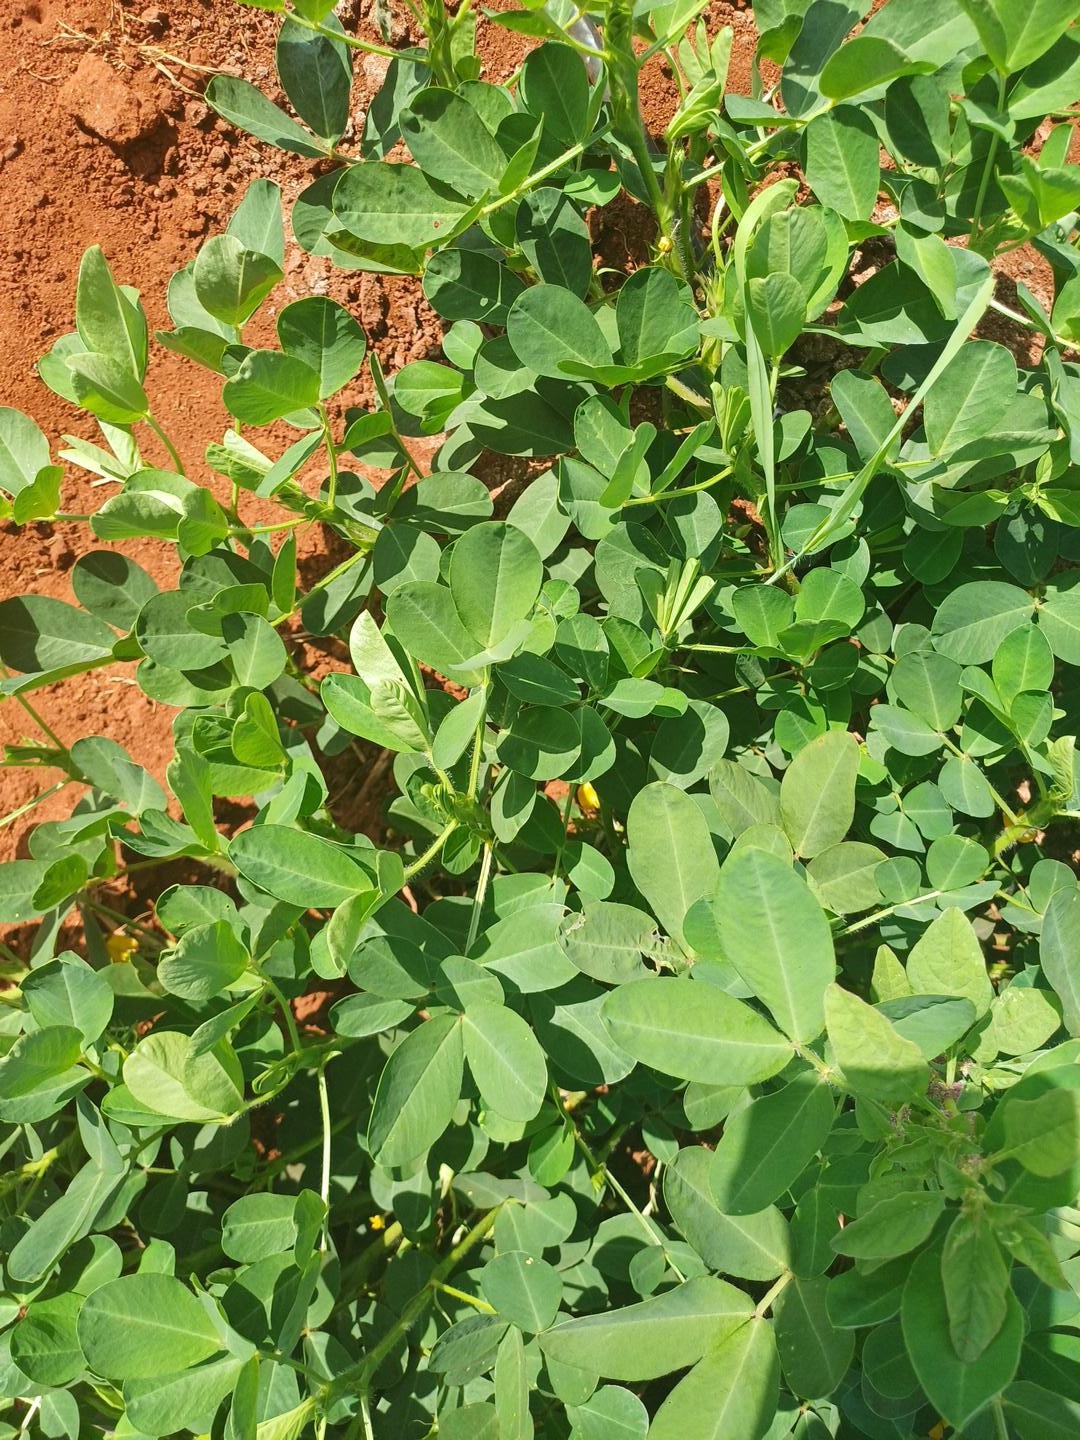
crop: groundnut
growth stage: flowering
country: Kenya
